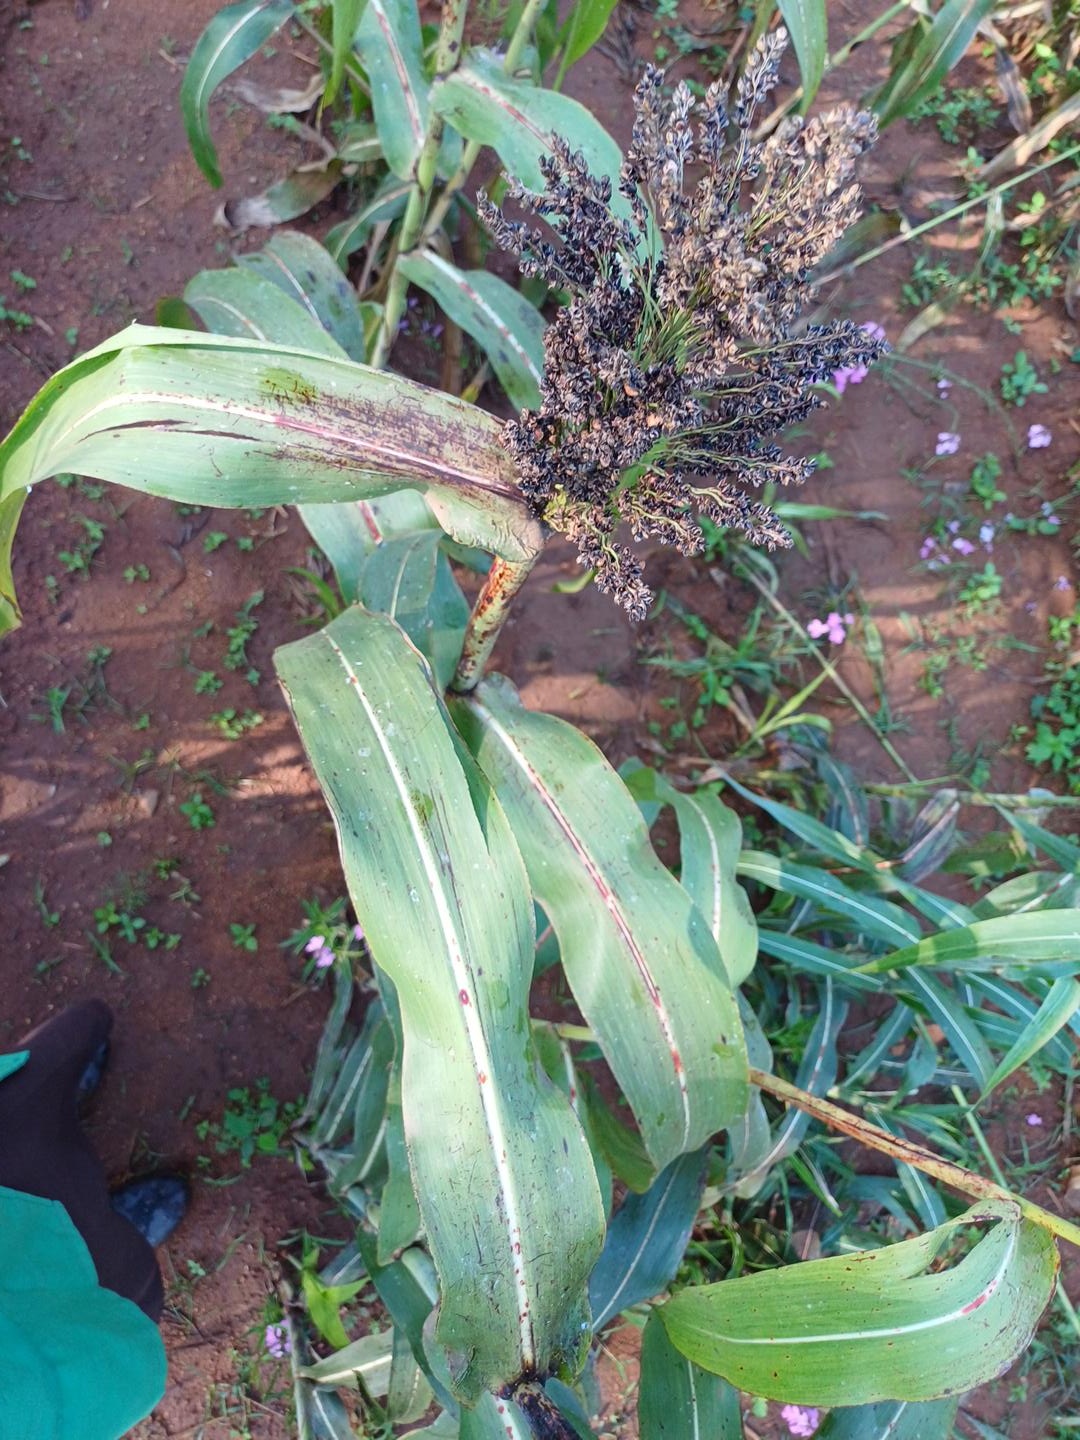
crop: sorghum
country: Kenya
